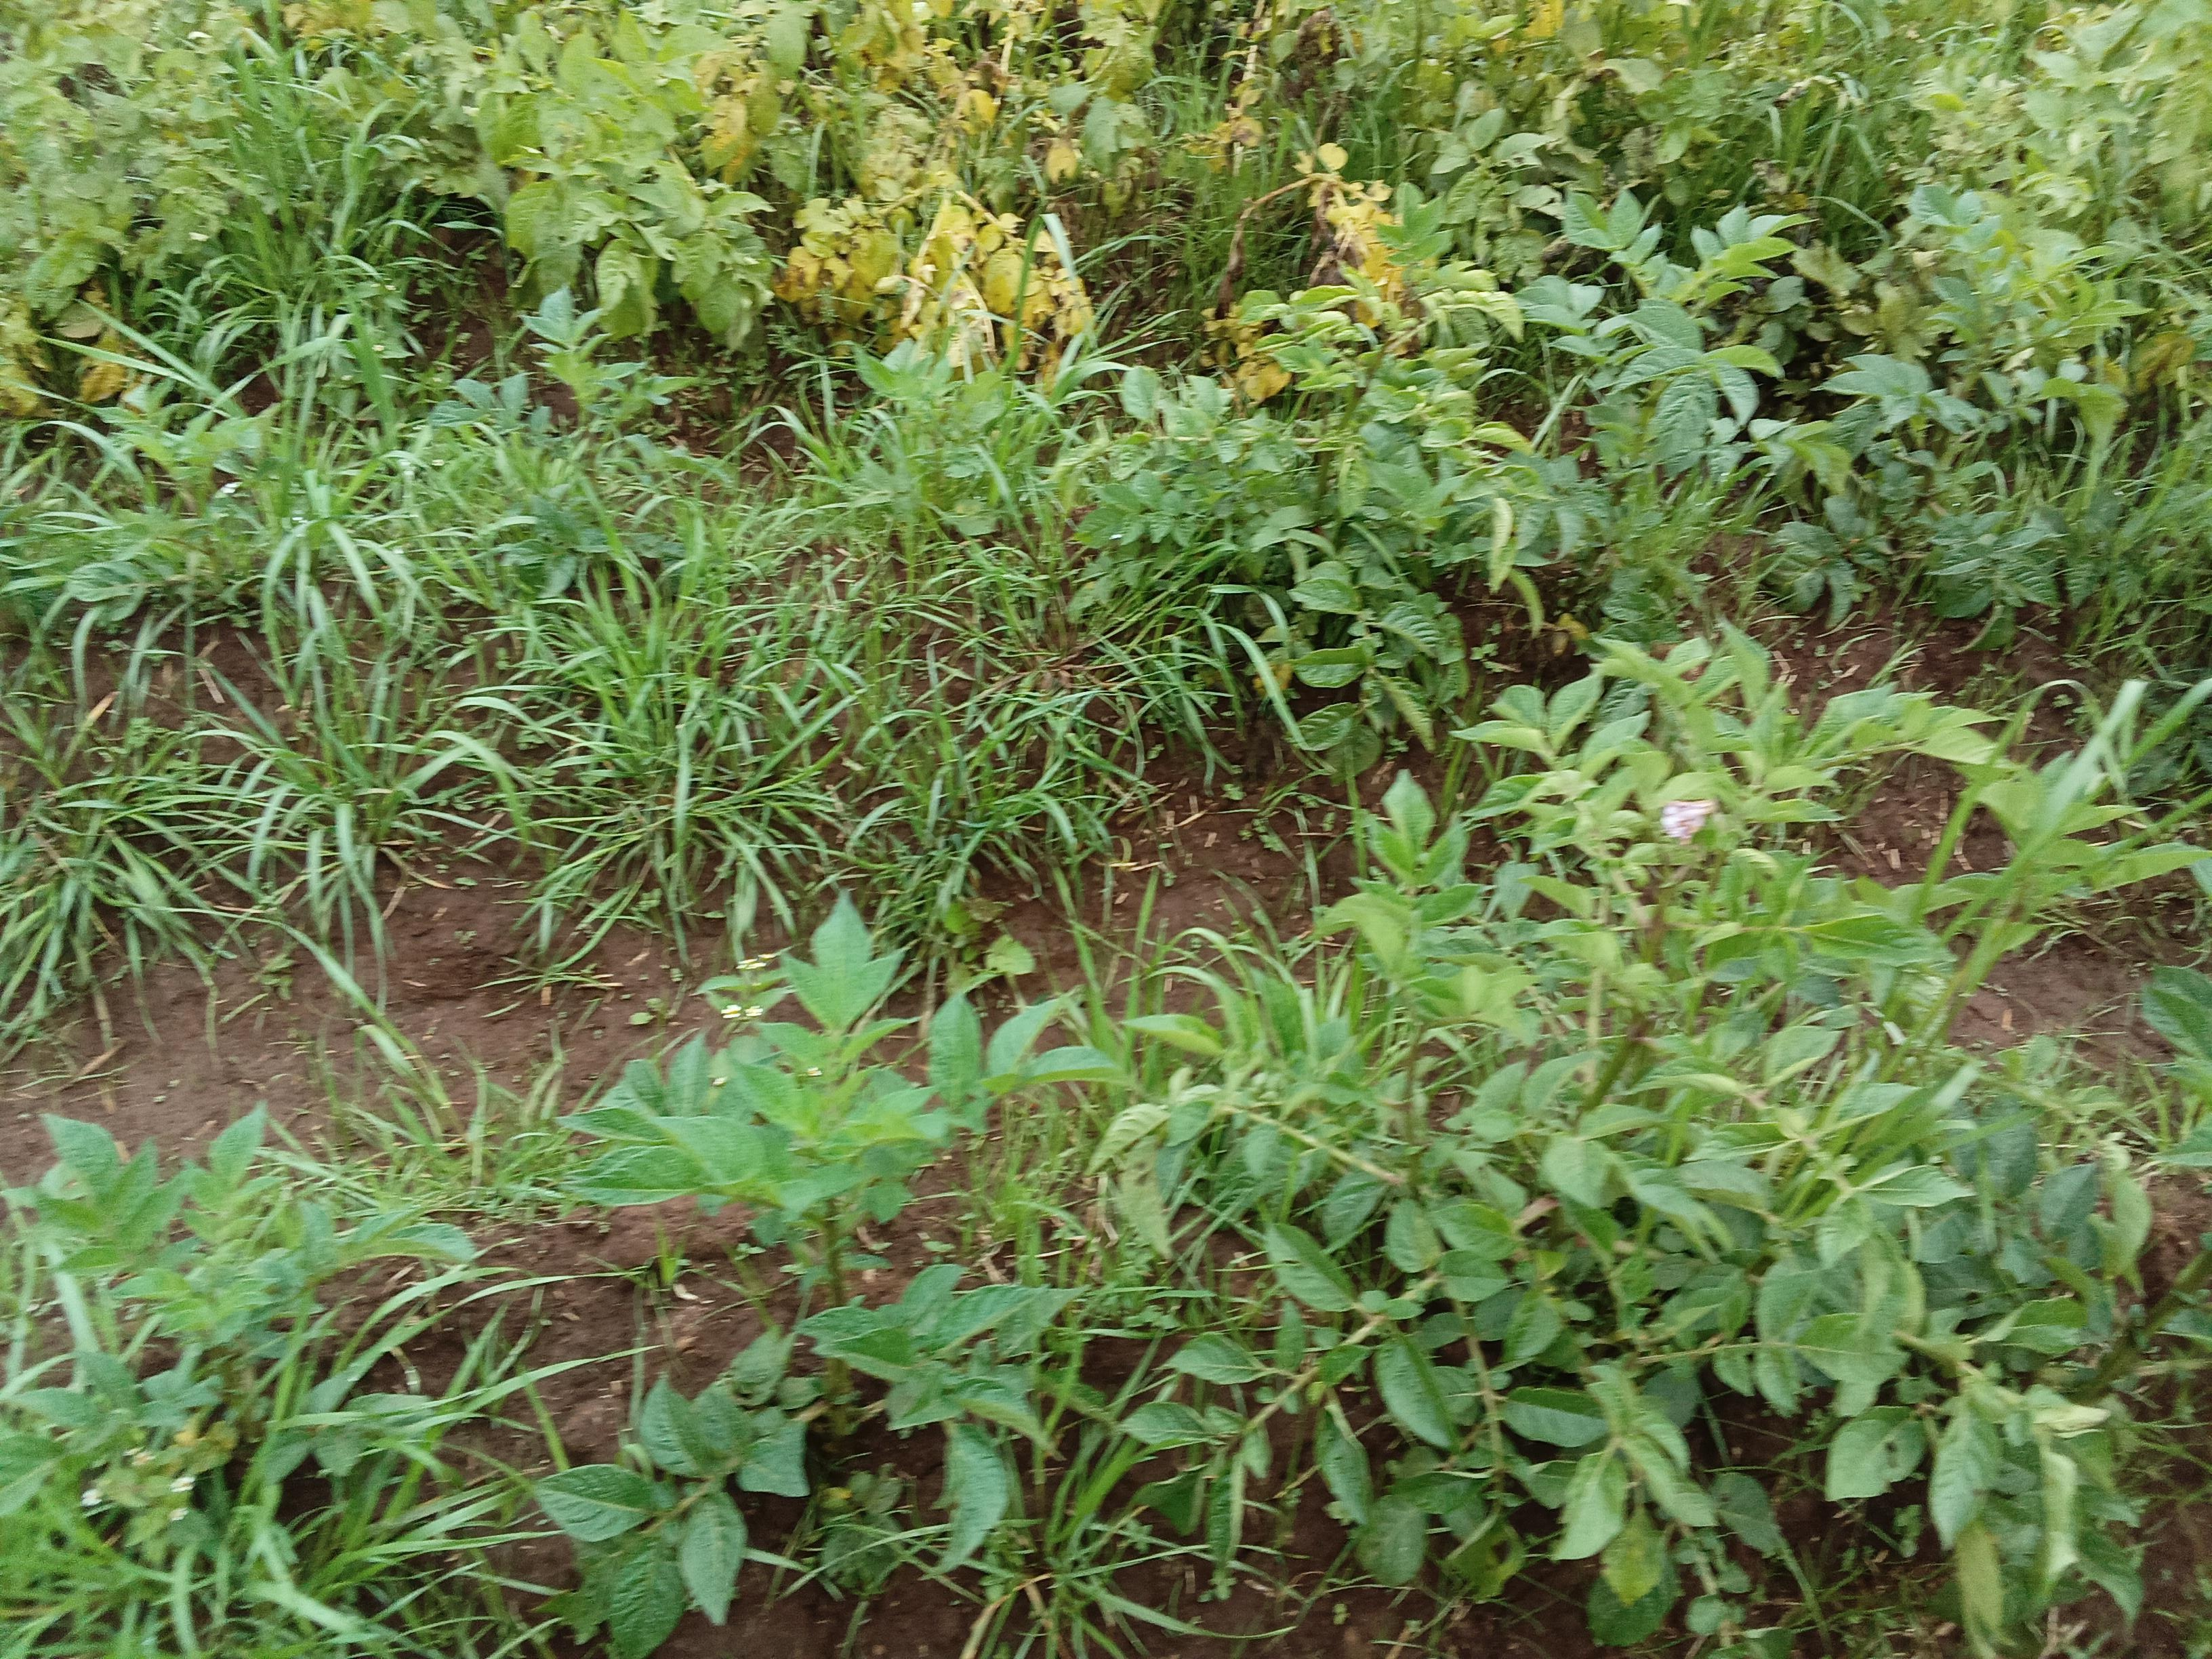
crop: potato
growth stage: vegetative
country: Kenya
